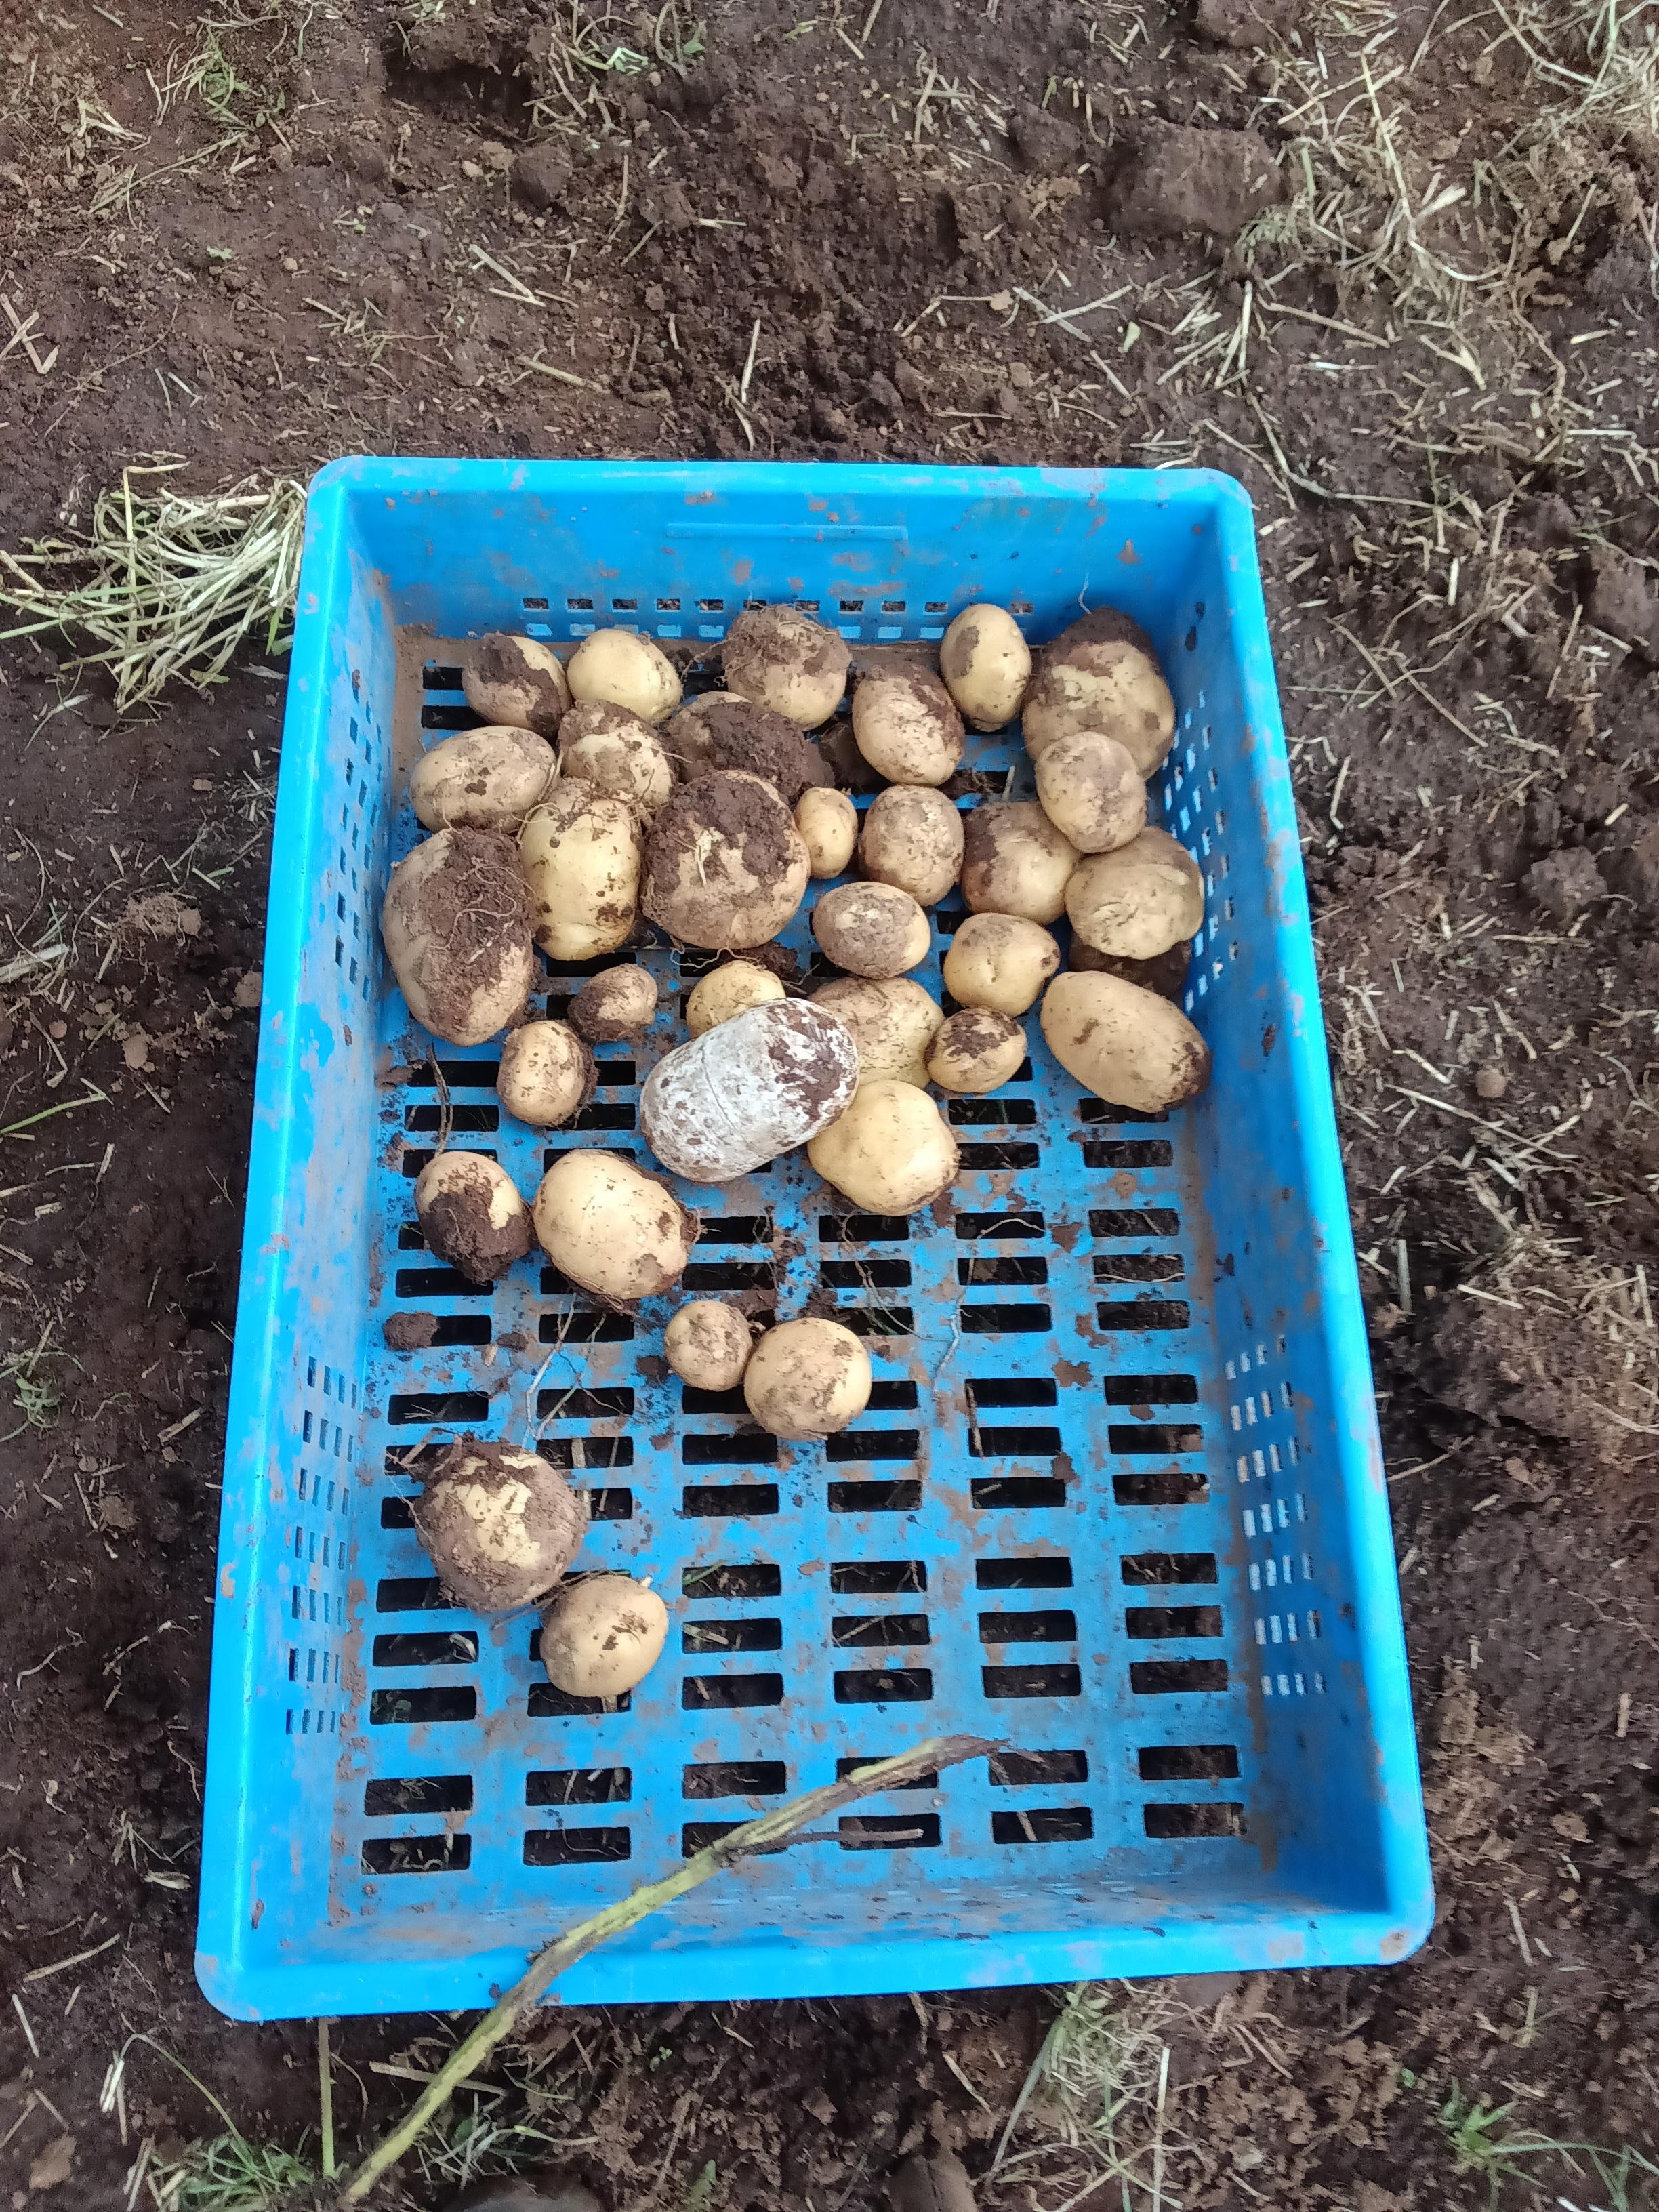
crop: potato
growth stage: harvest
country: Kenya
